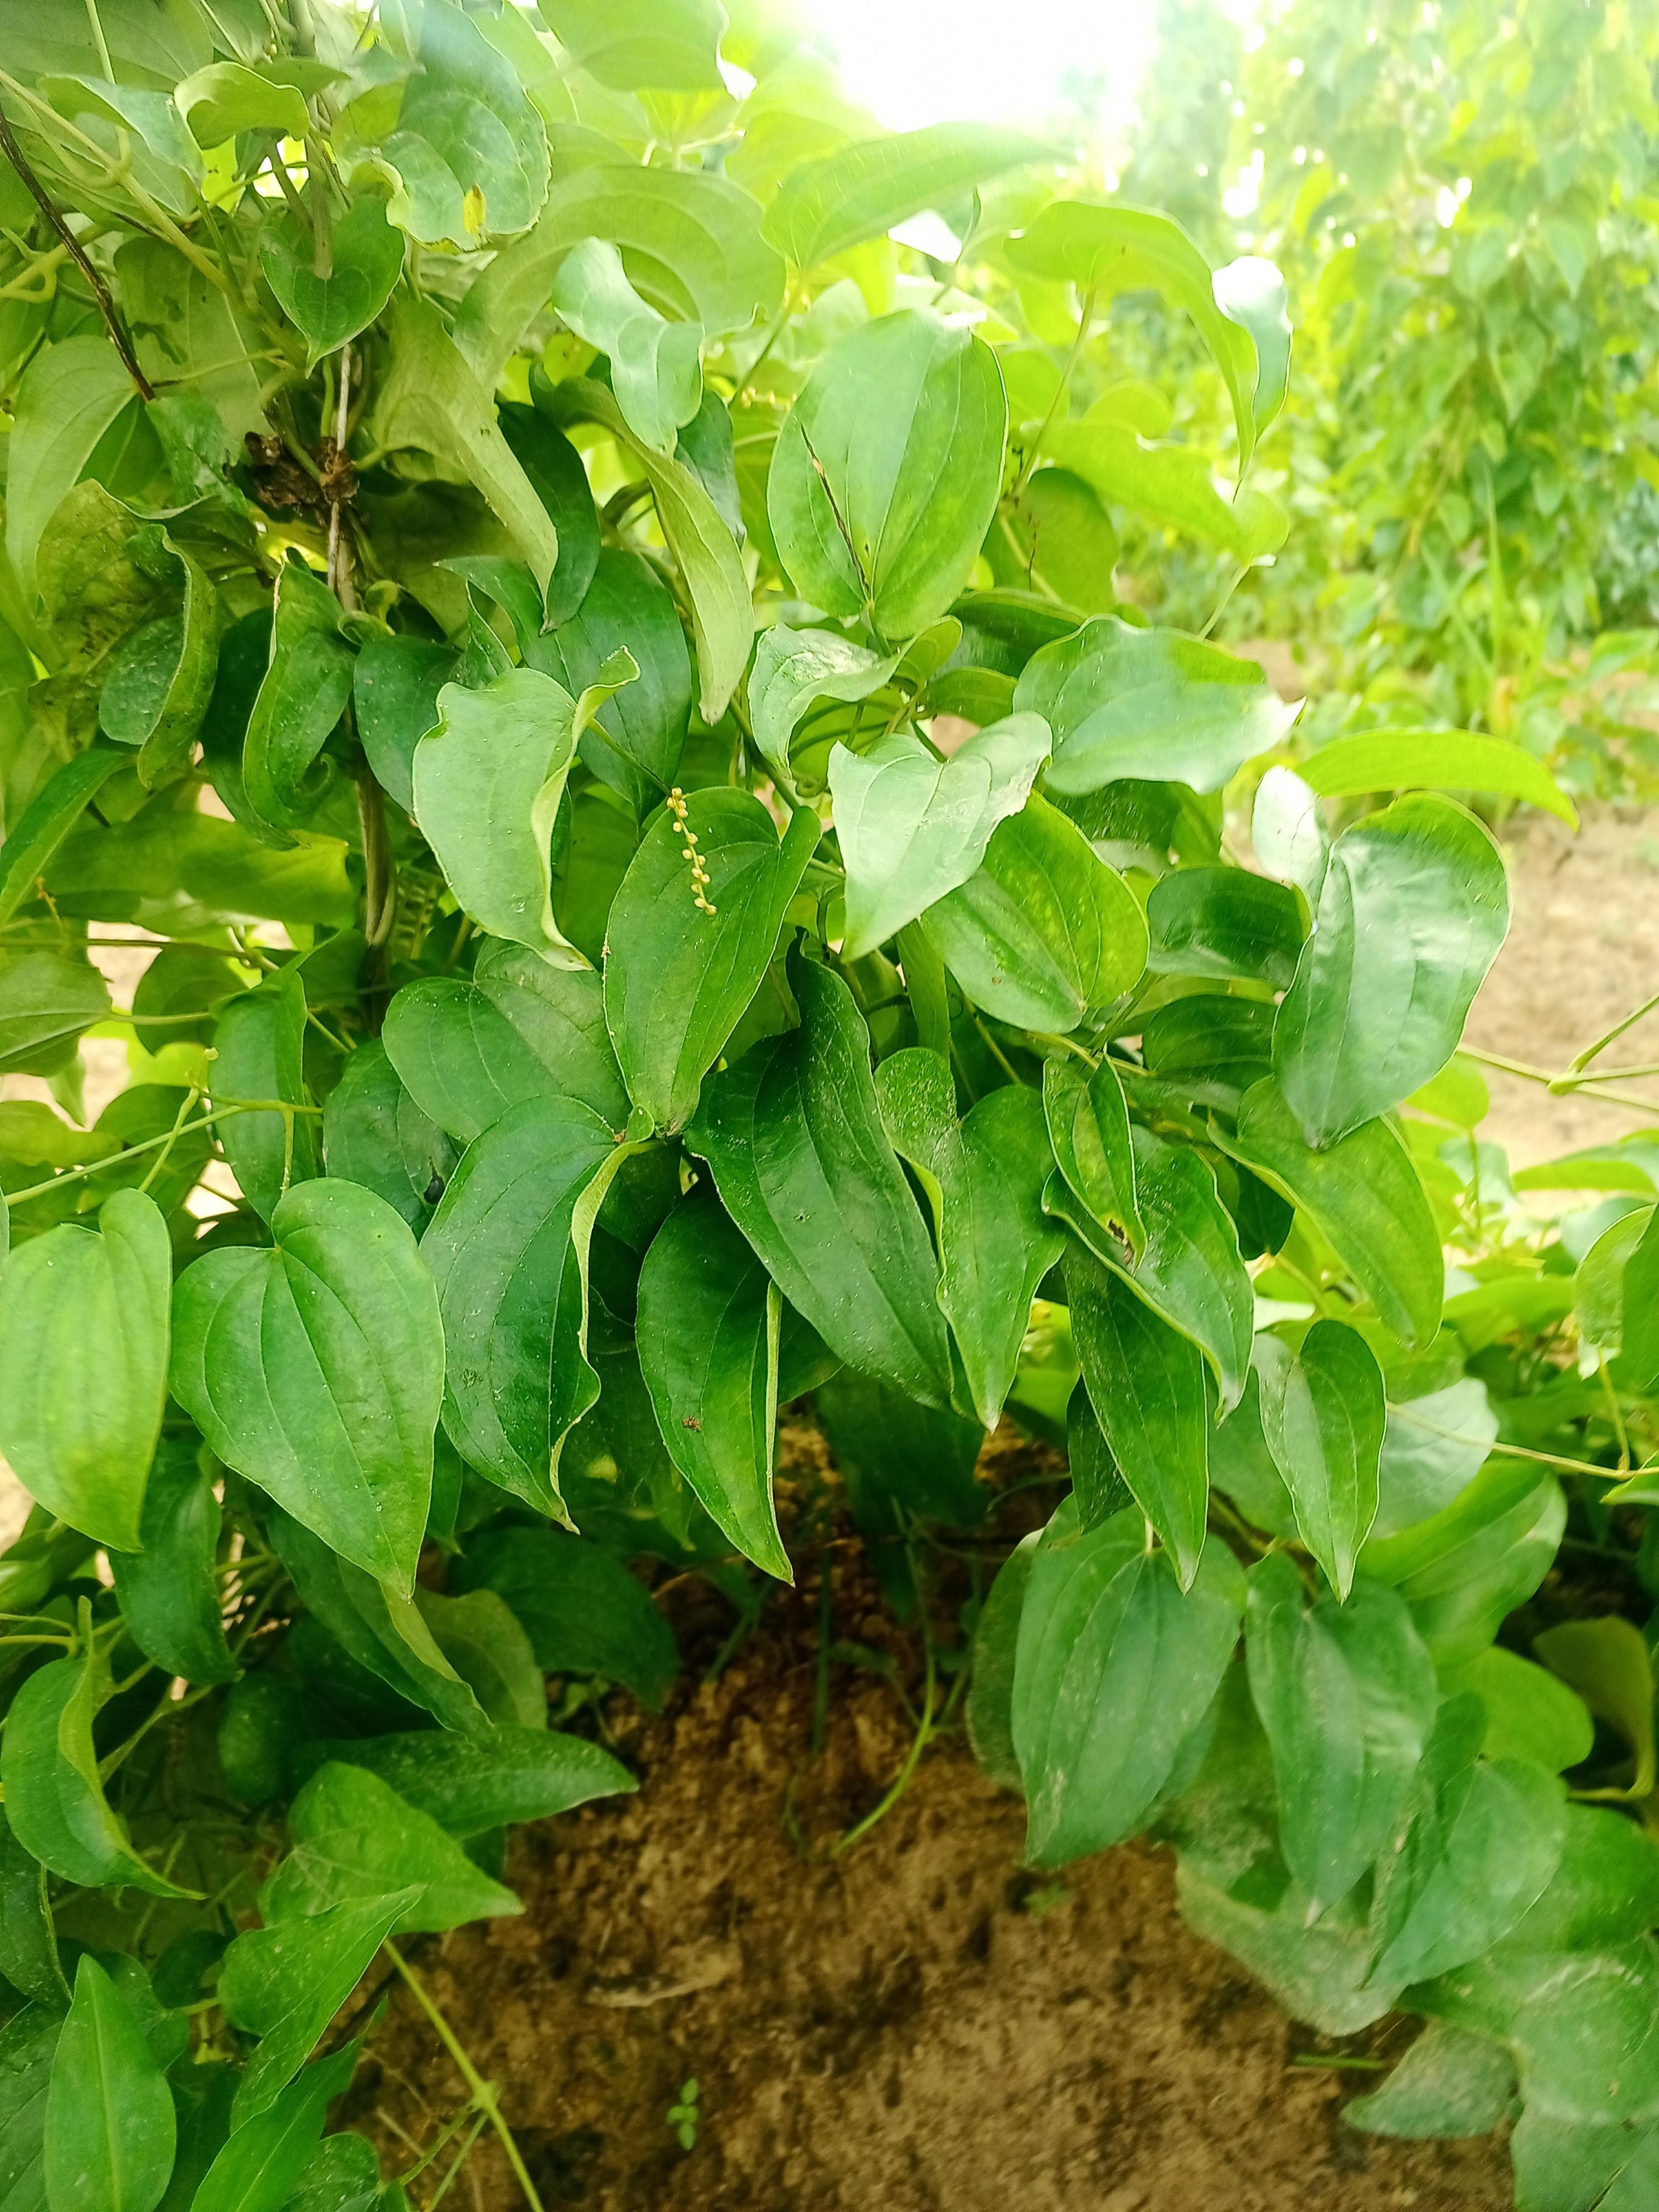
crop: yam
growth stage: vegetative
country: Nigeria
